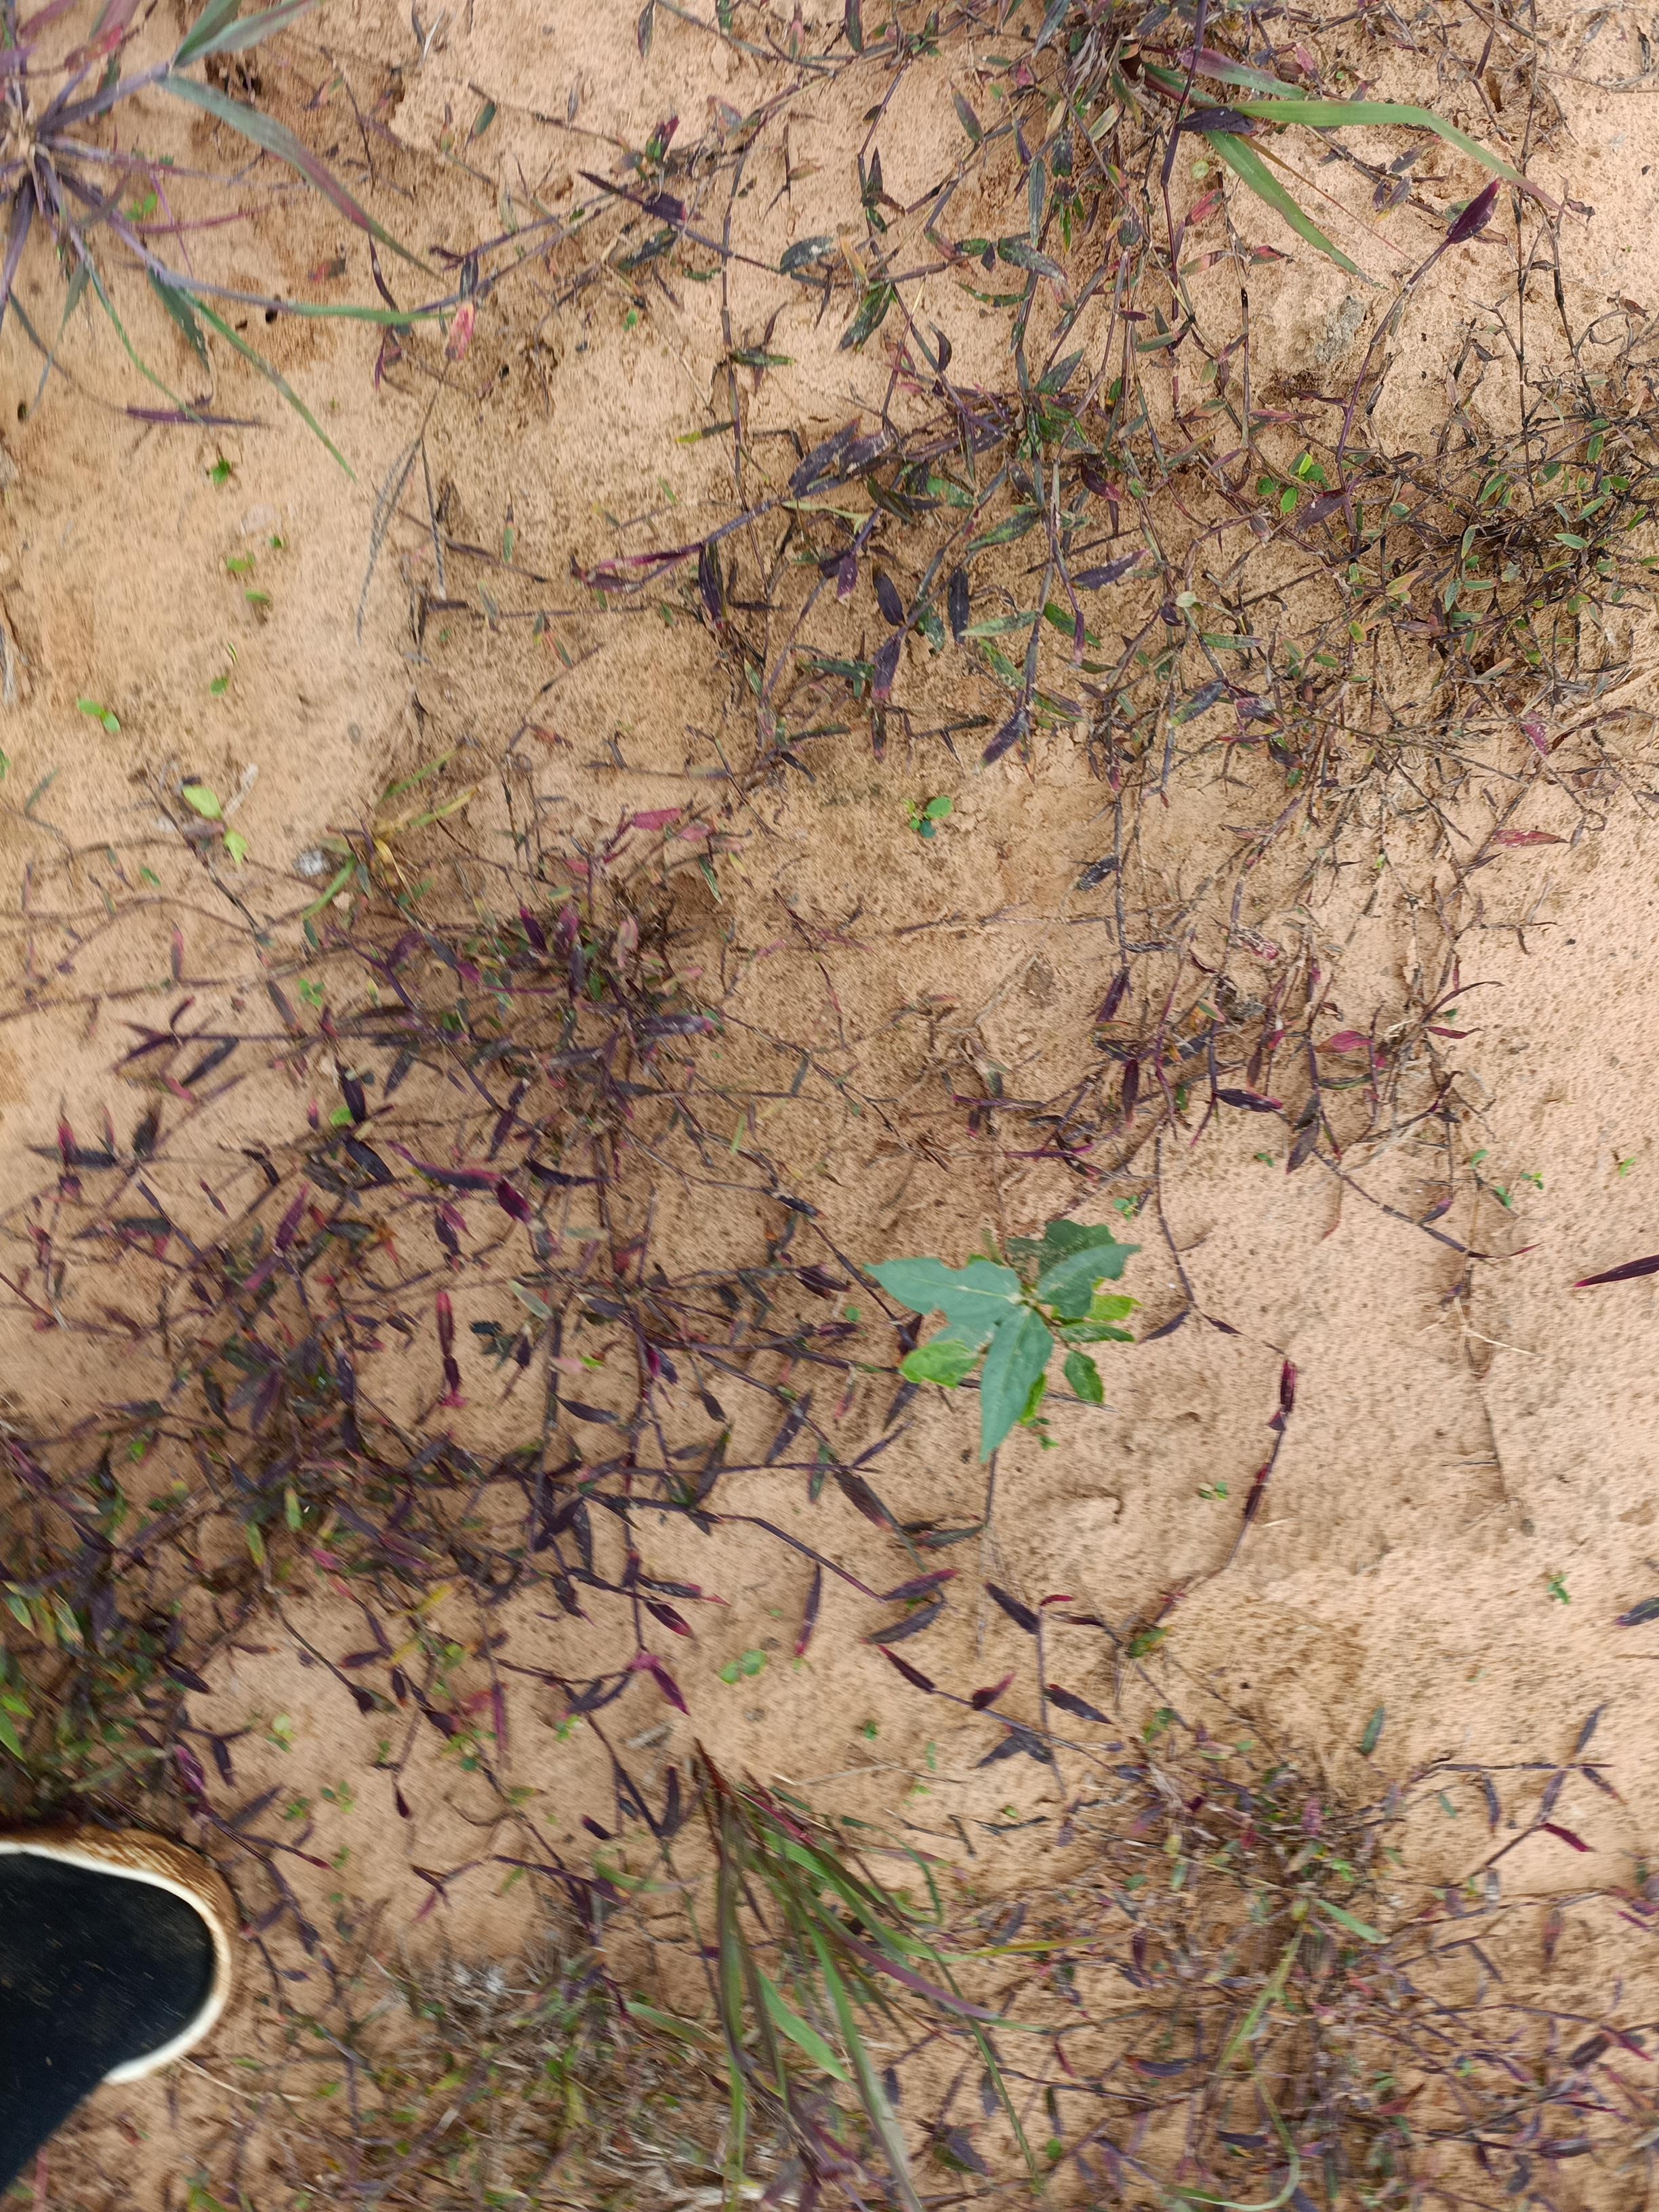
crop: cowpea
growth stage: emergence
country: Nigeria
